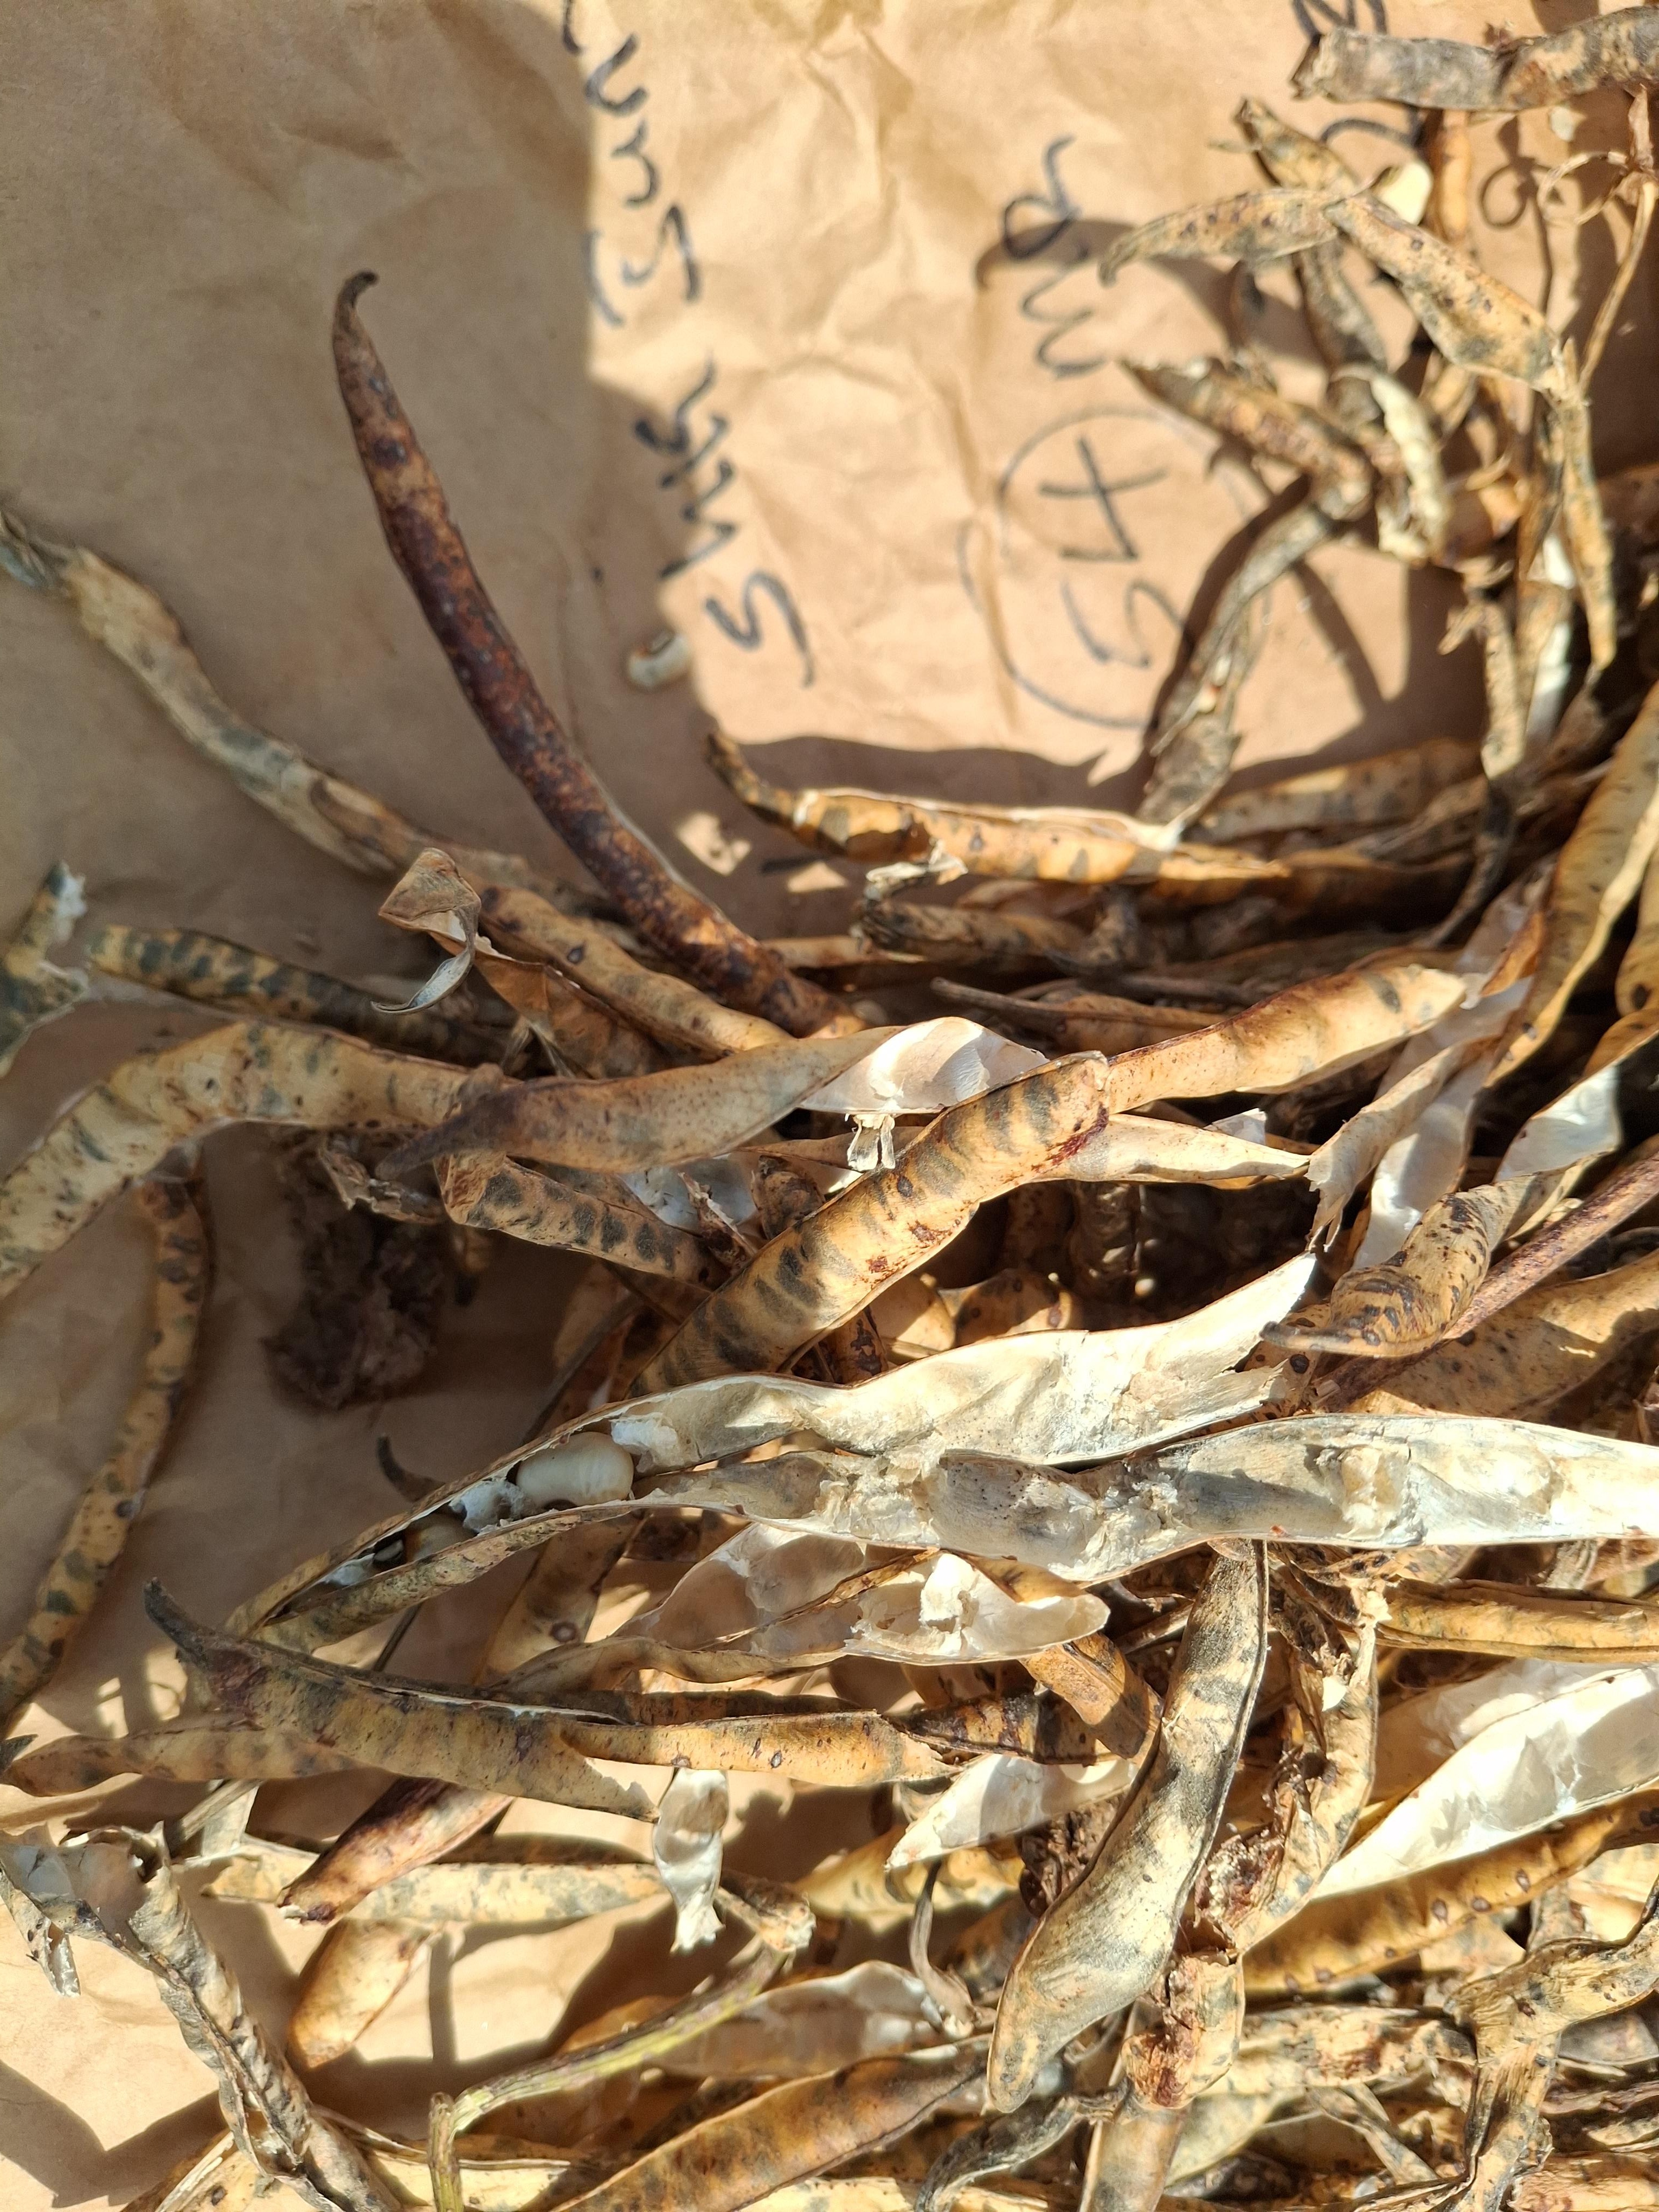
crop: cowpea
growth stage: harvest
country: Nigeria
